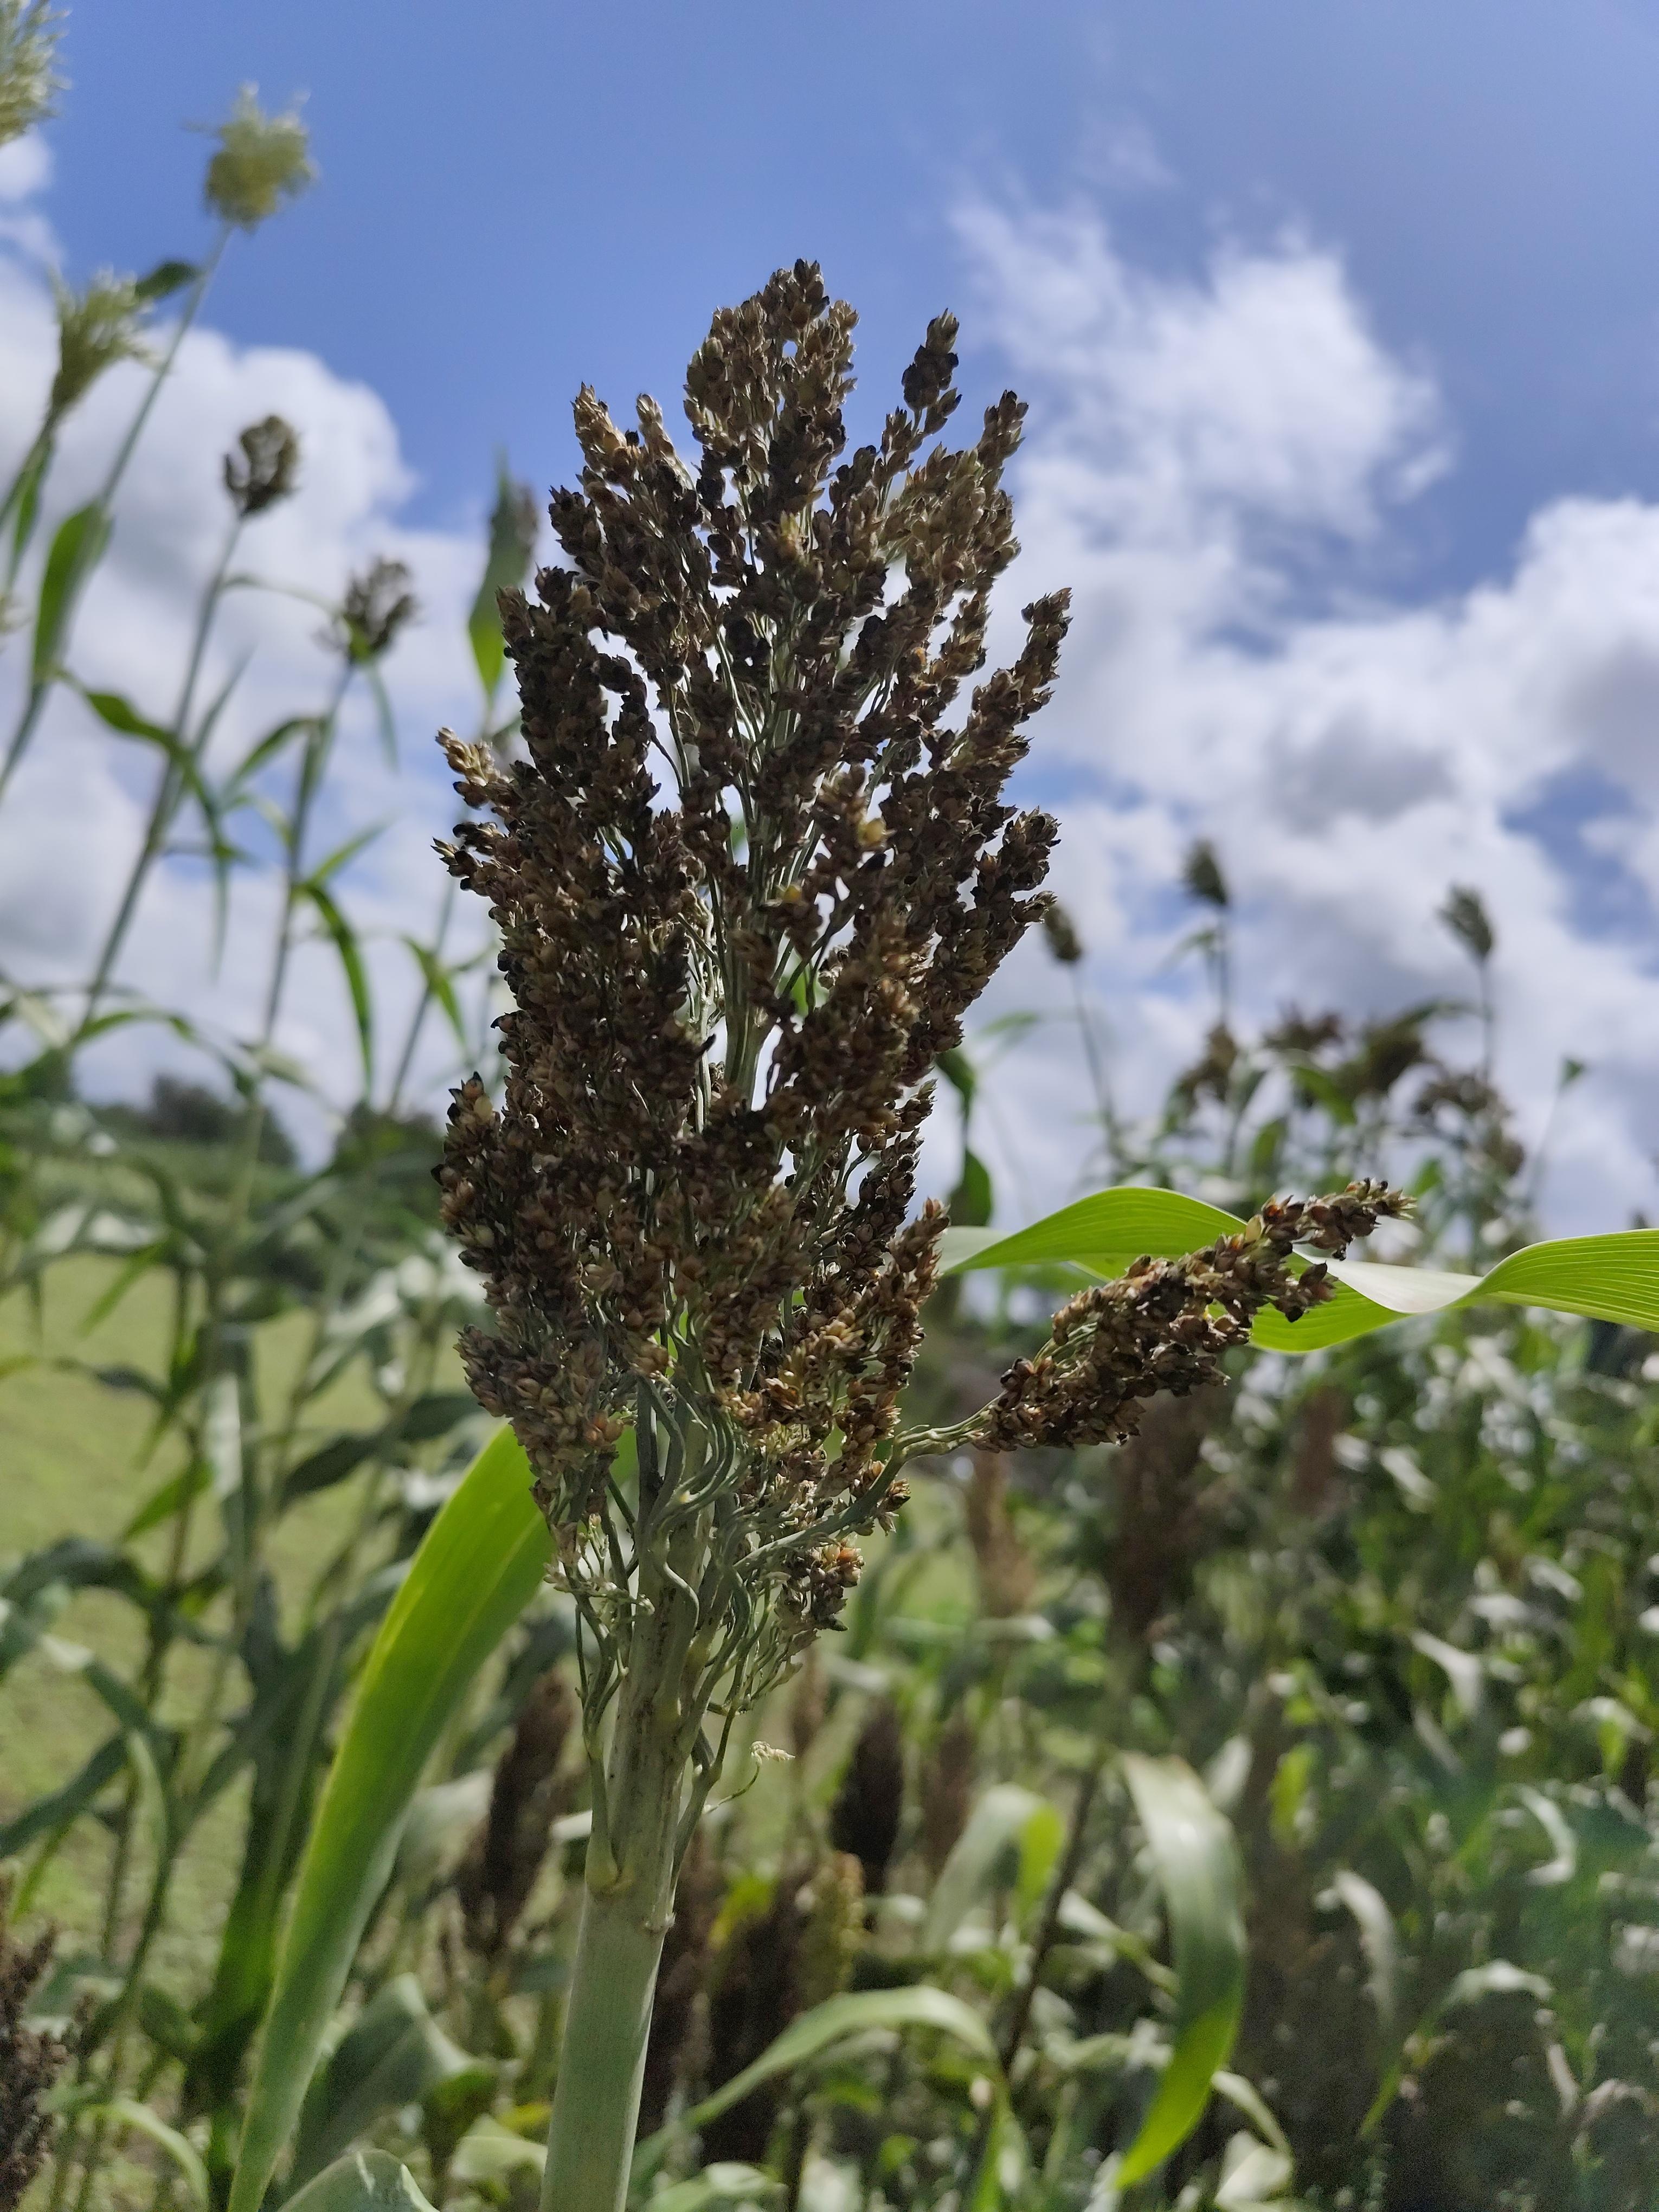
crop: sorghum
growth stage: filling grain
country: Tanzania
